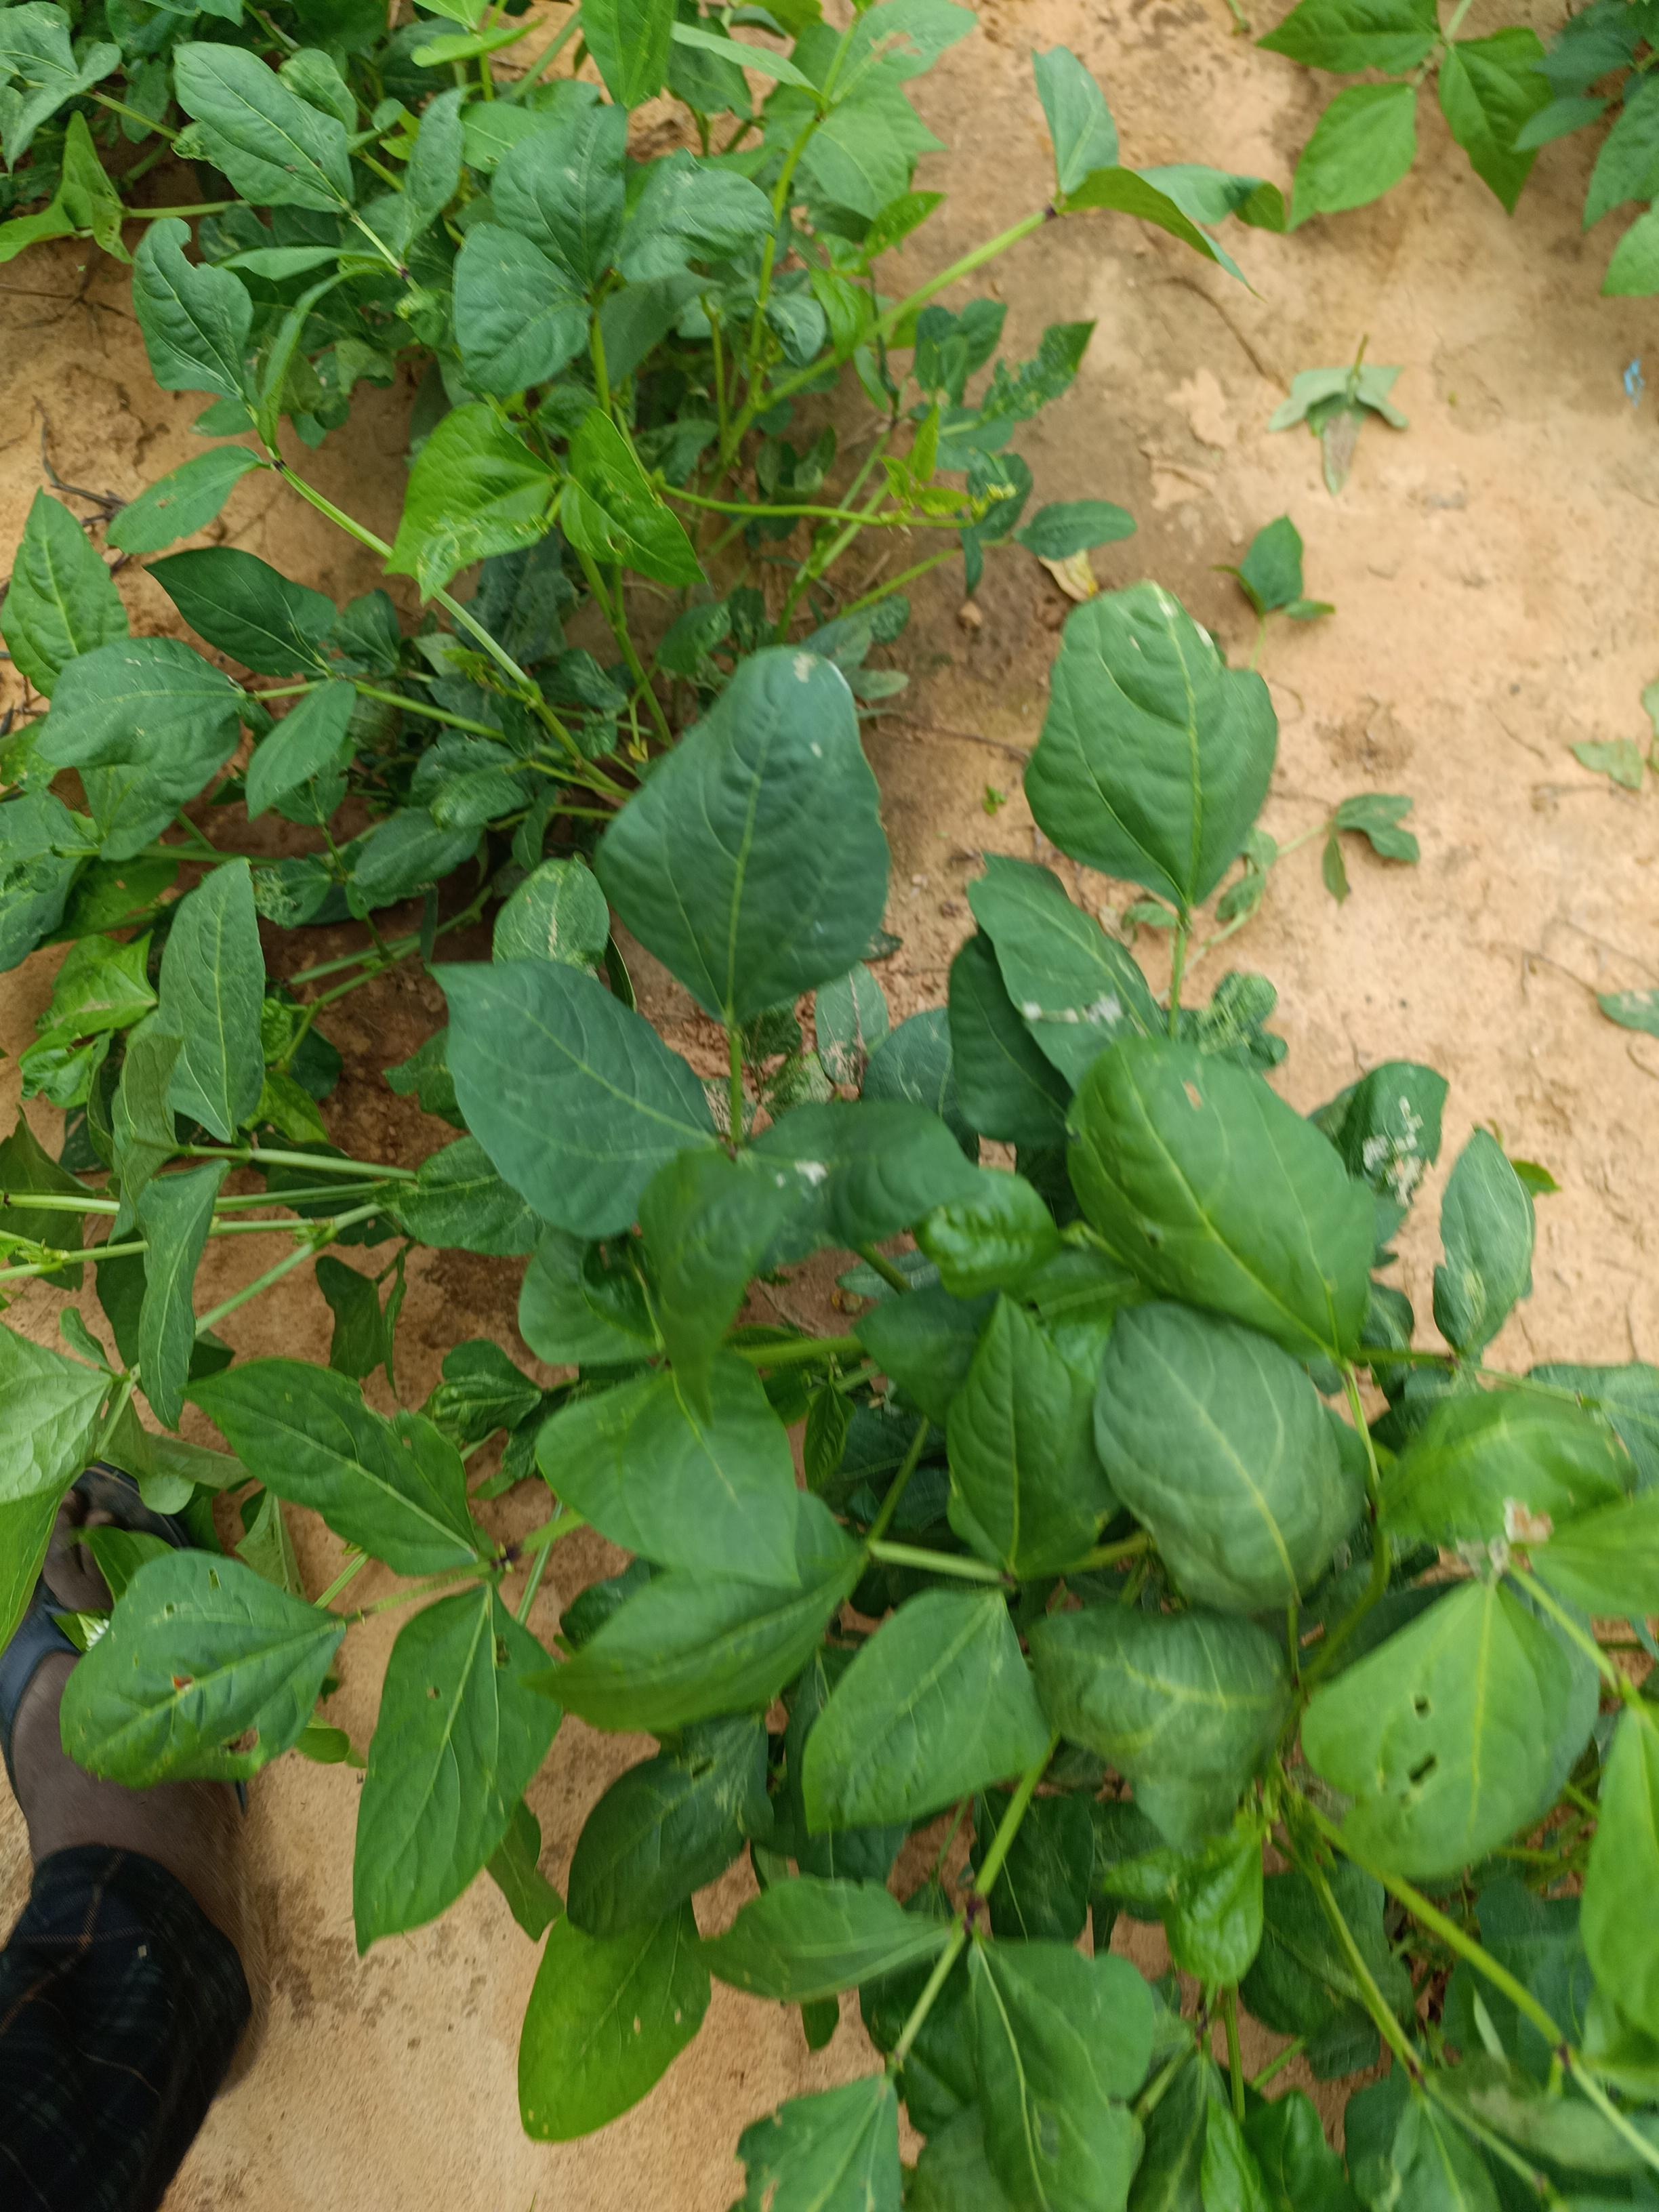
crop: cowpea
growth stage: emergence
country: Nigeria
